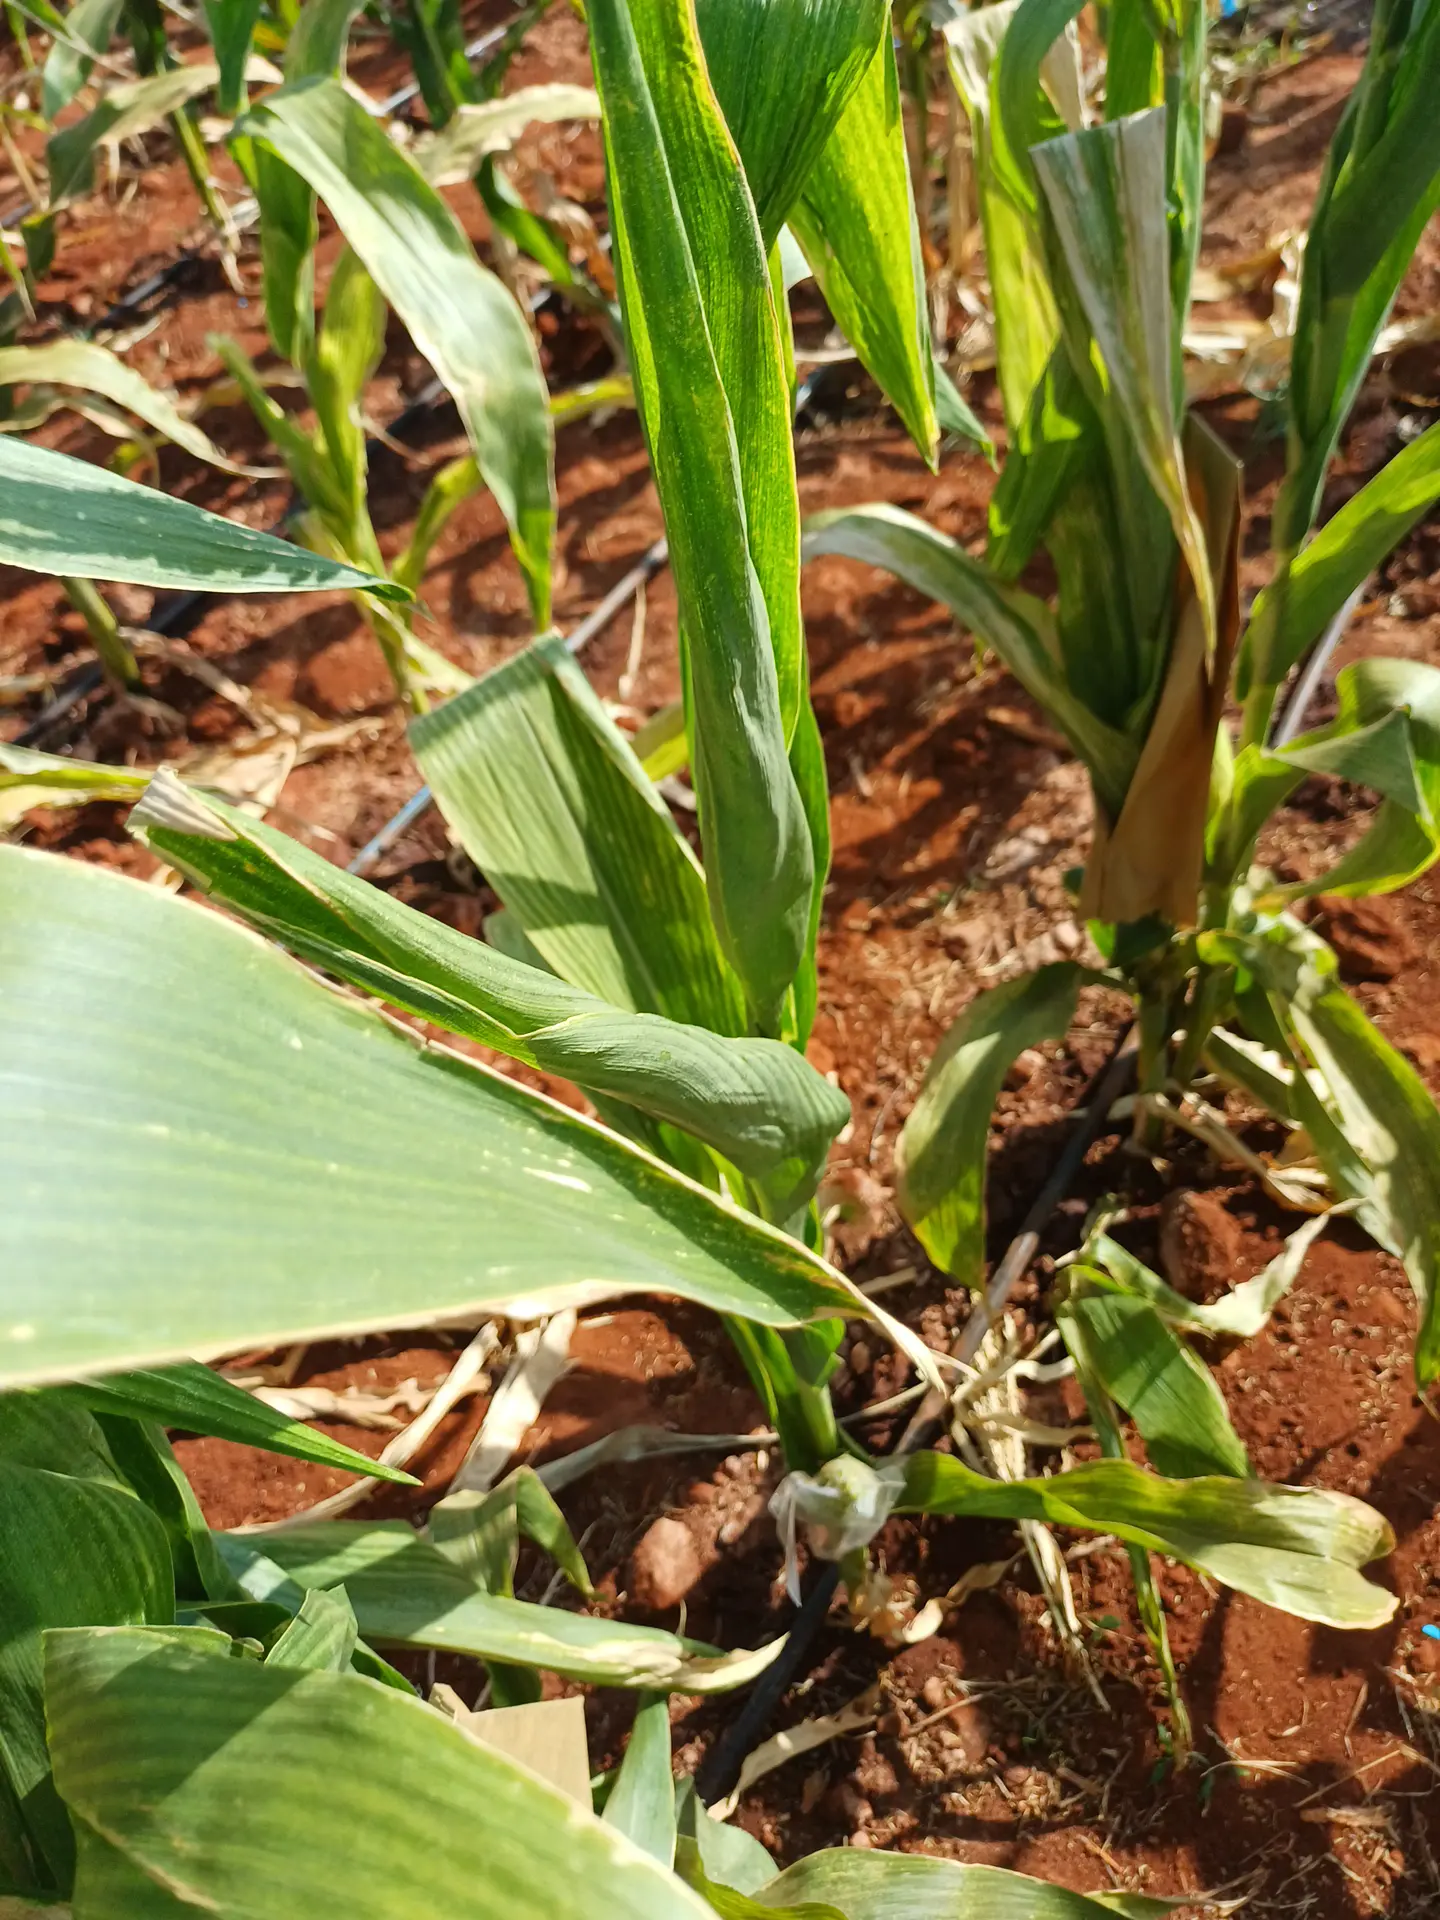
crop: maize
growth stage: flowering
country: Kenya
